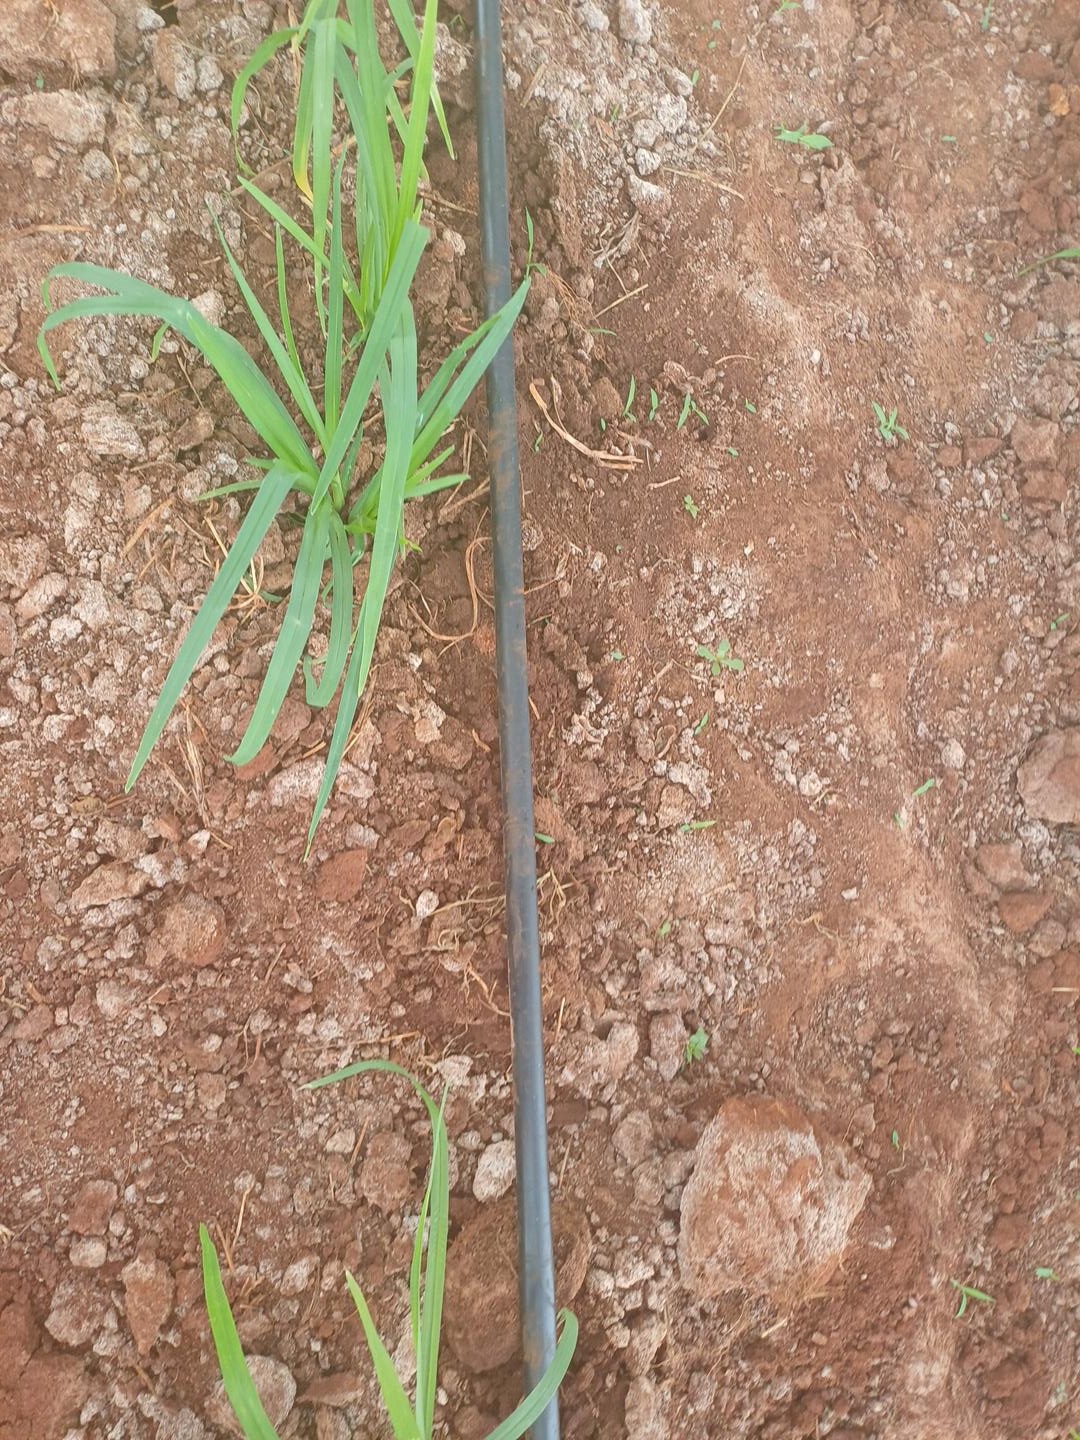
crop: finger millet
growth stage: vegetative
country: Kenya
